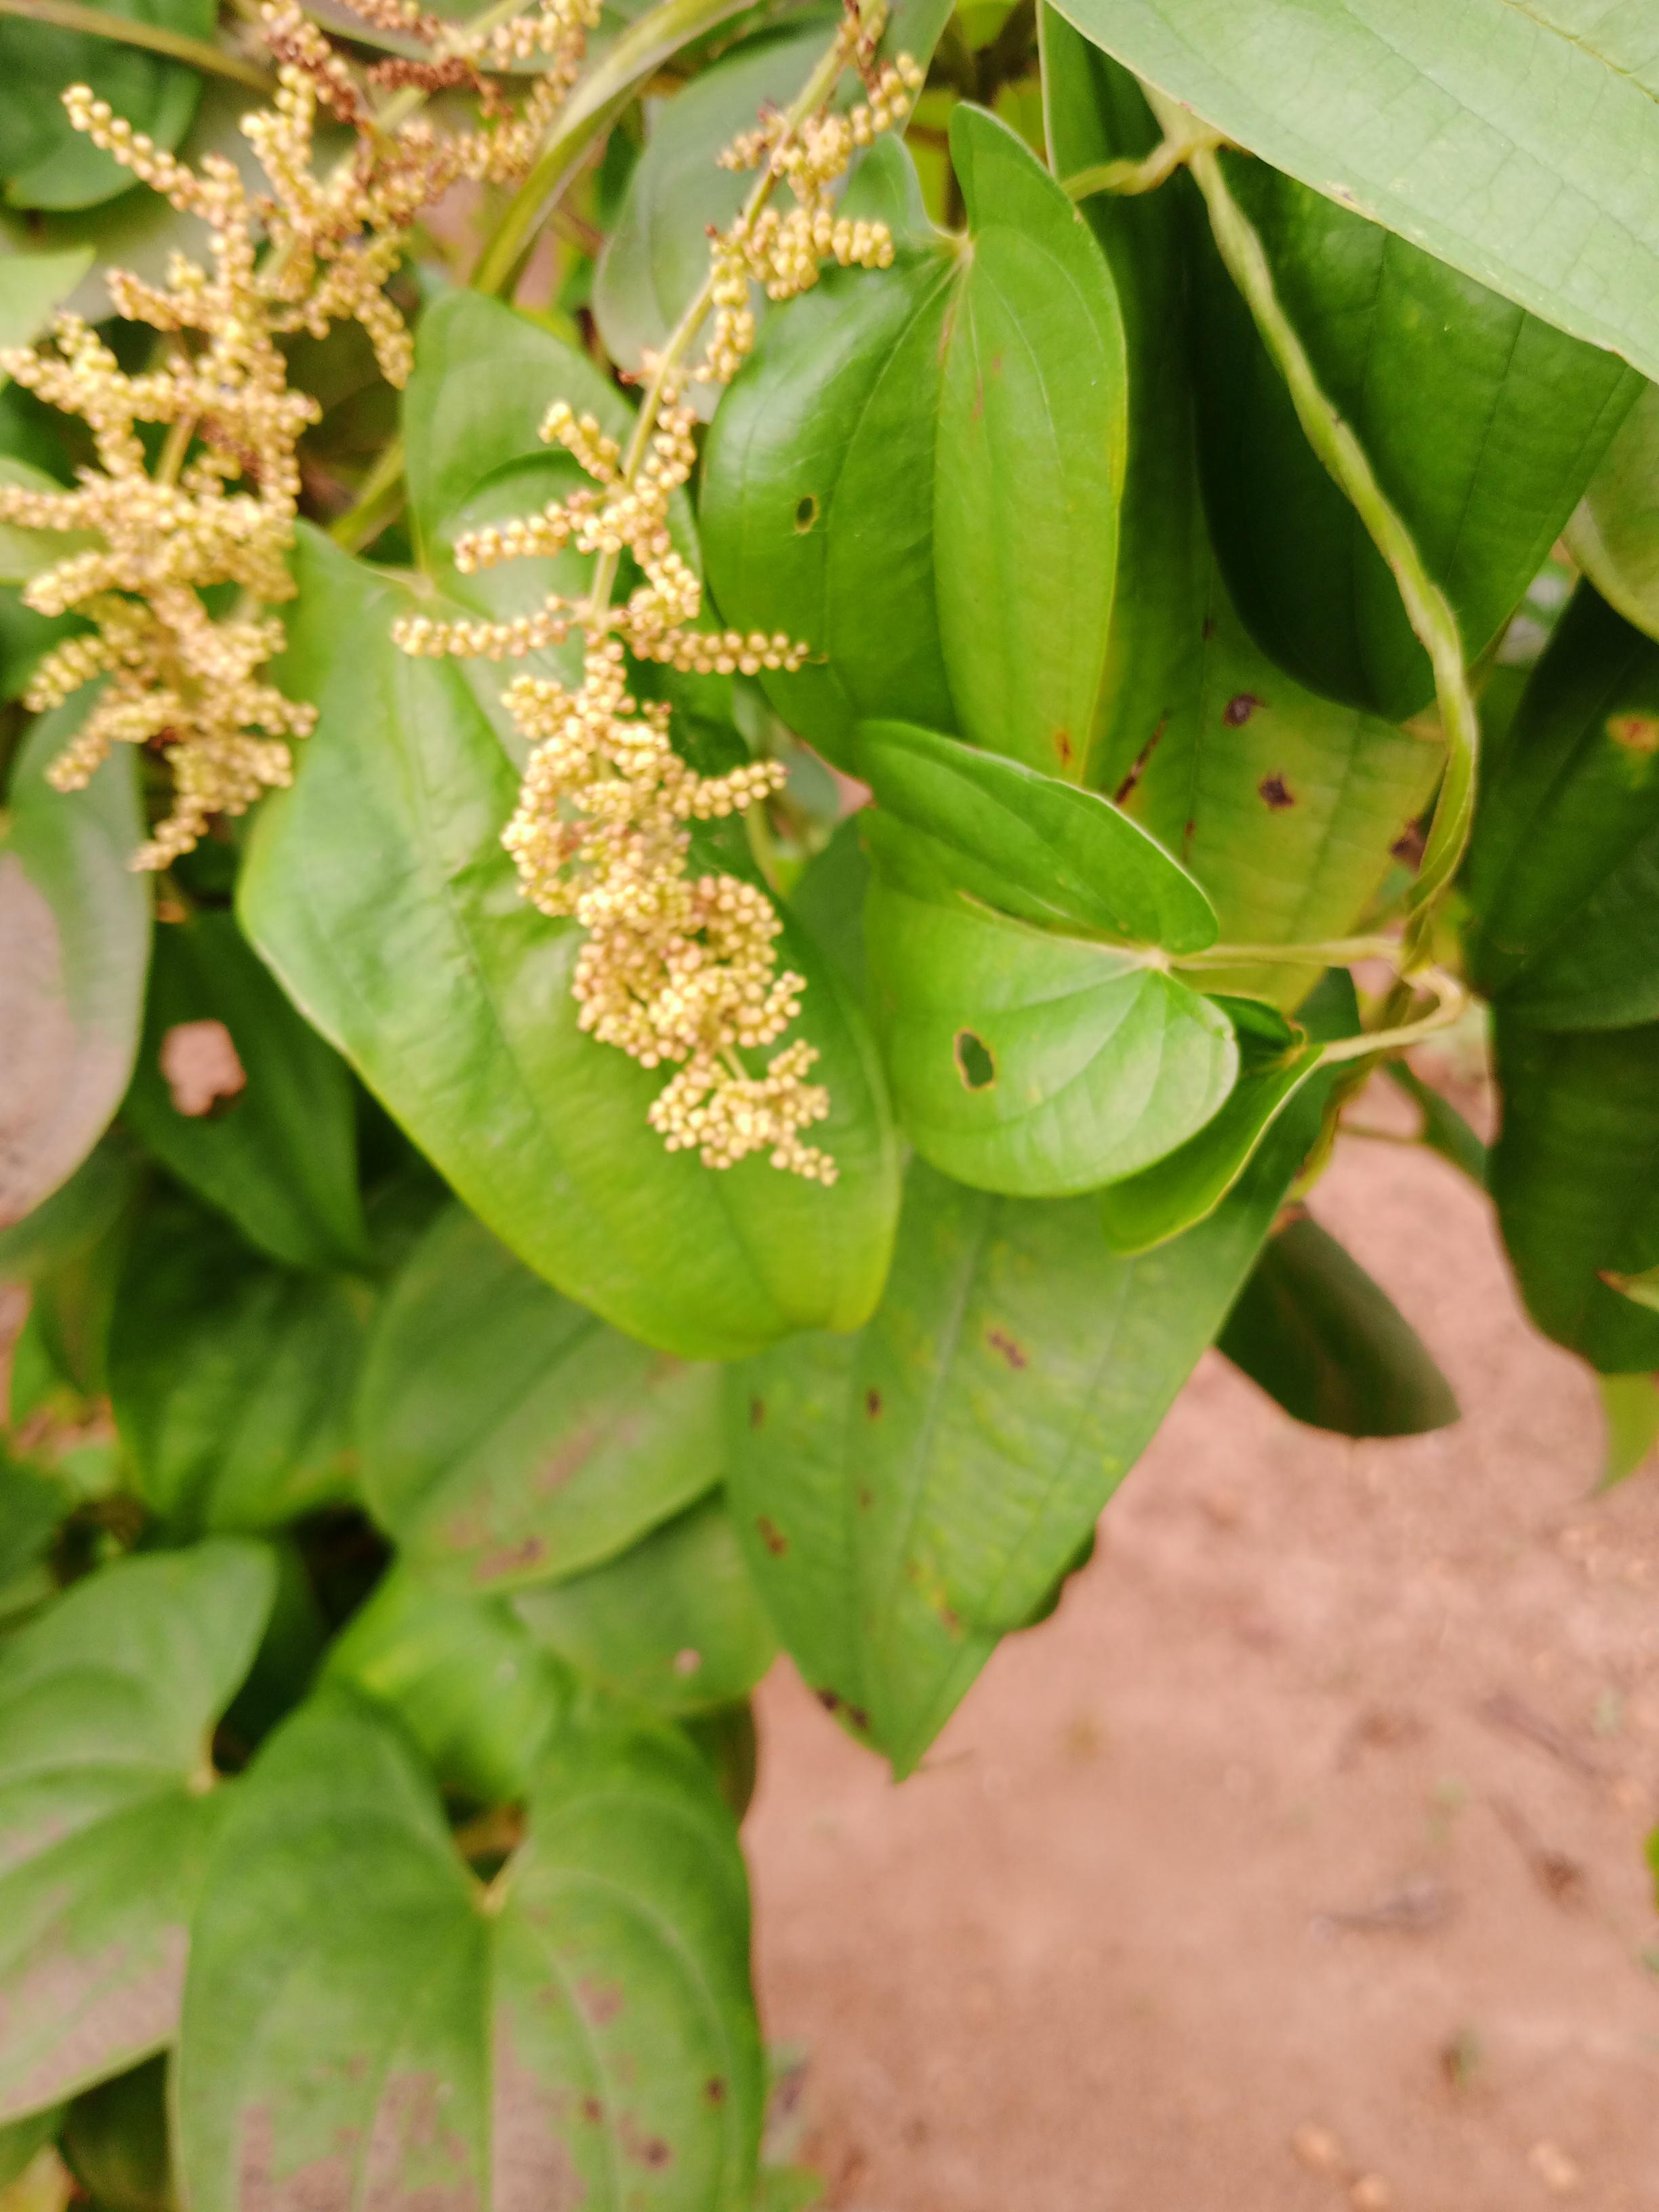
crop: yam
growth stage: vegetative
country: Nigeria
